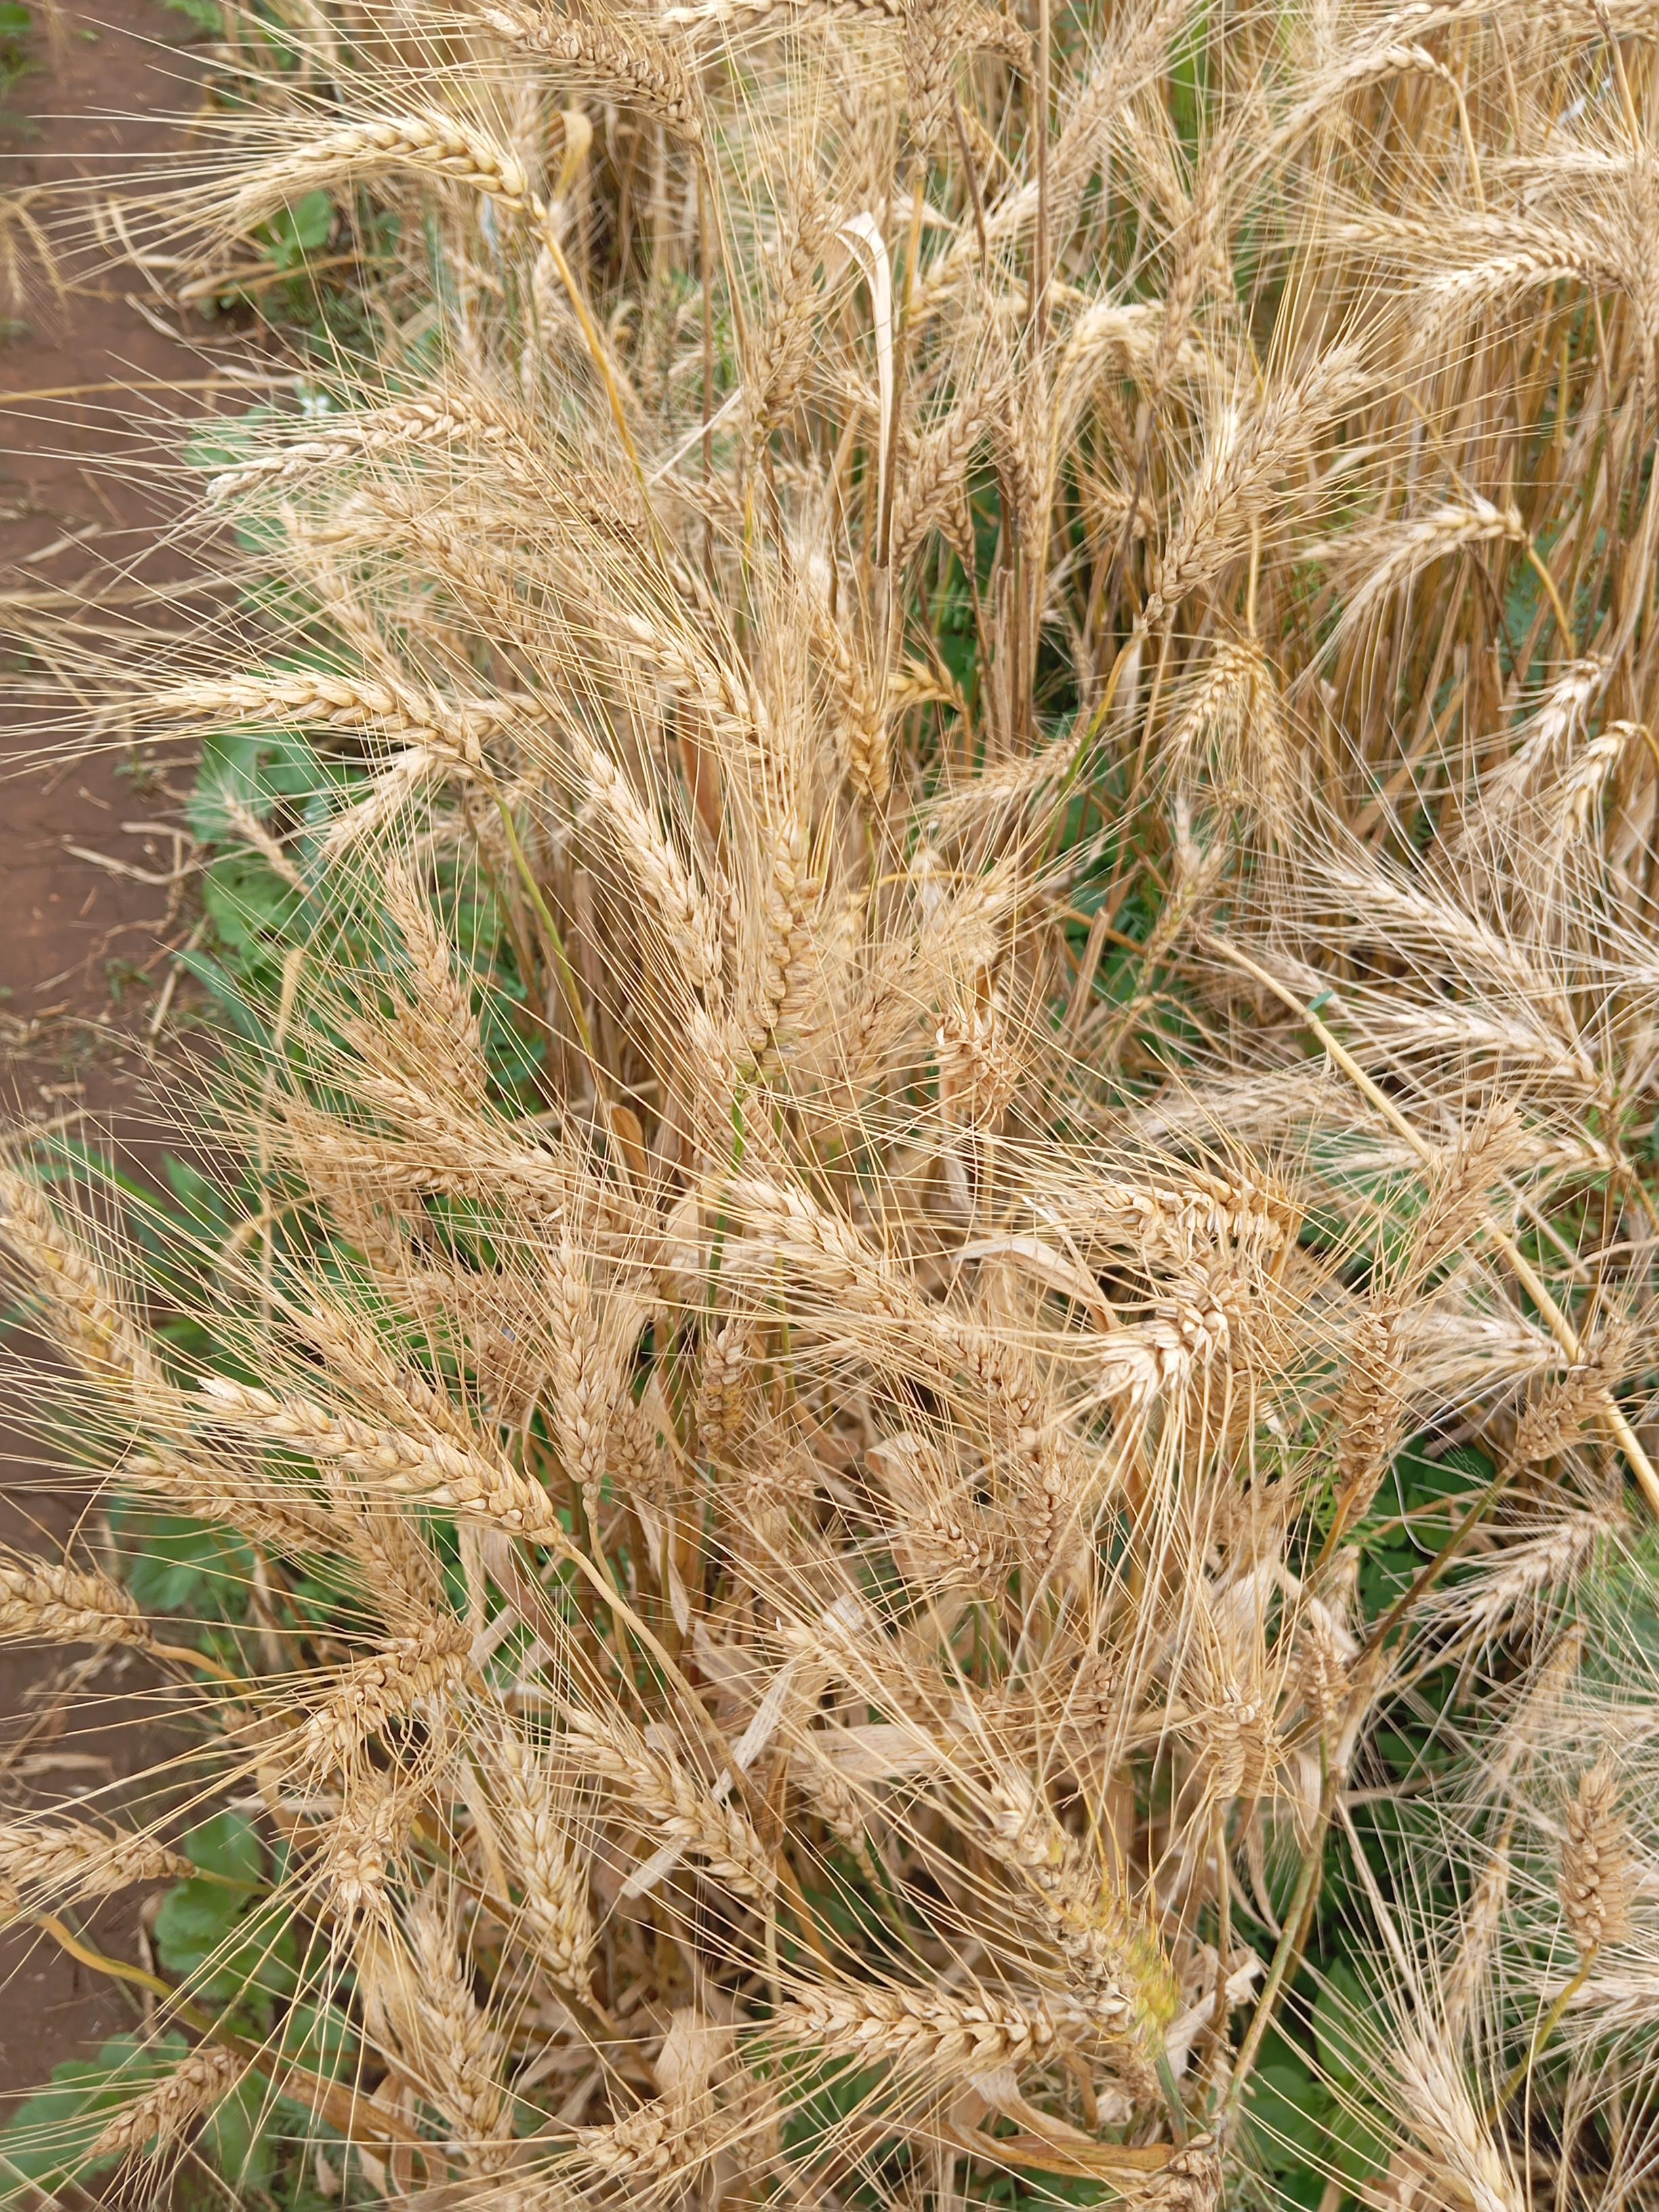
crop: wheat
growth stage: maturity
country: Kenya
